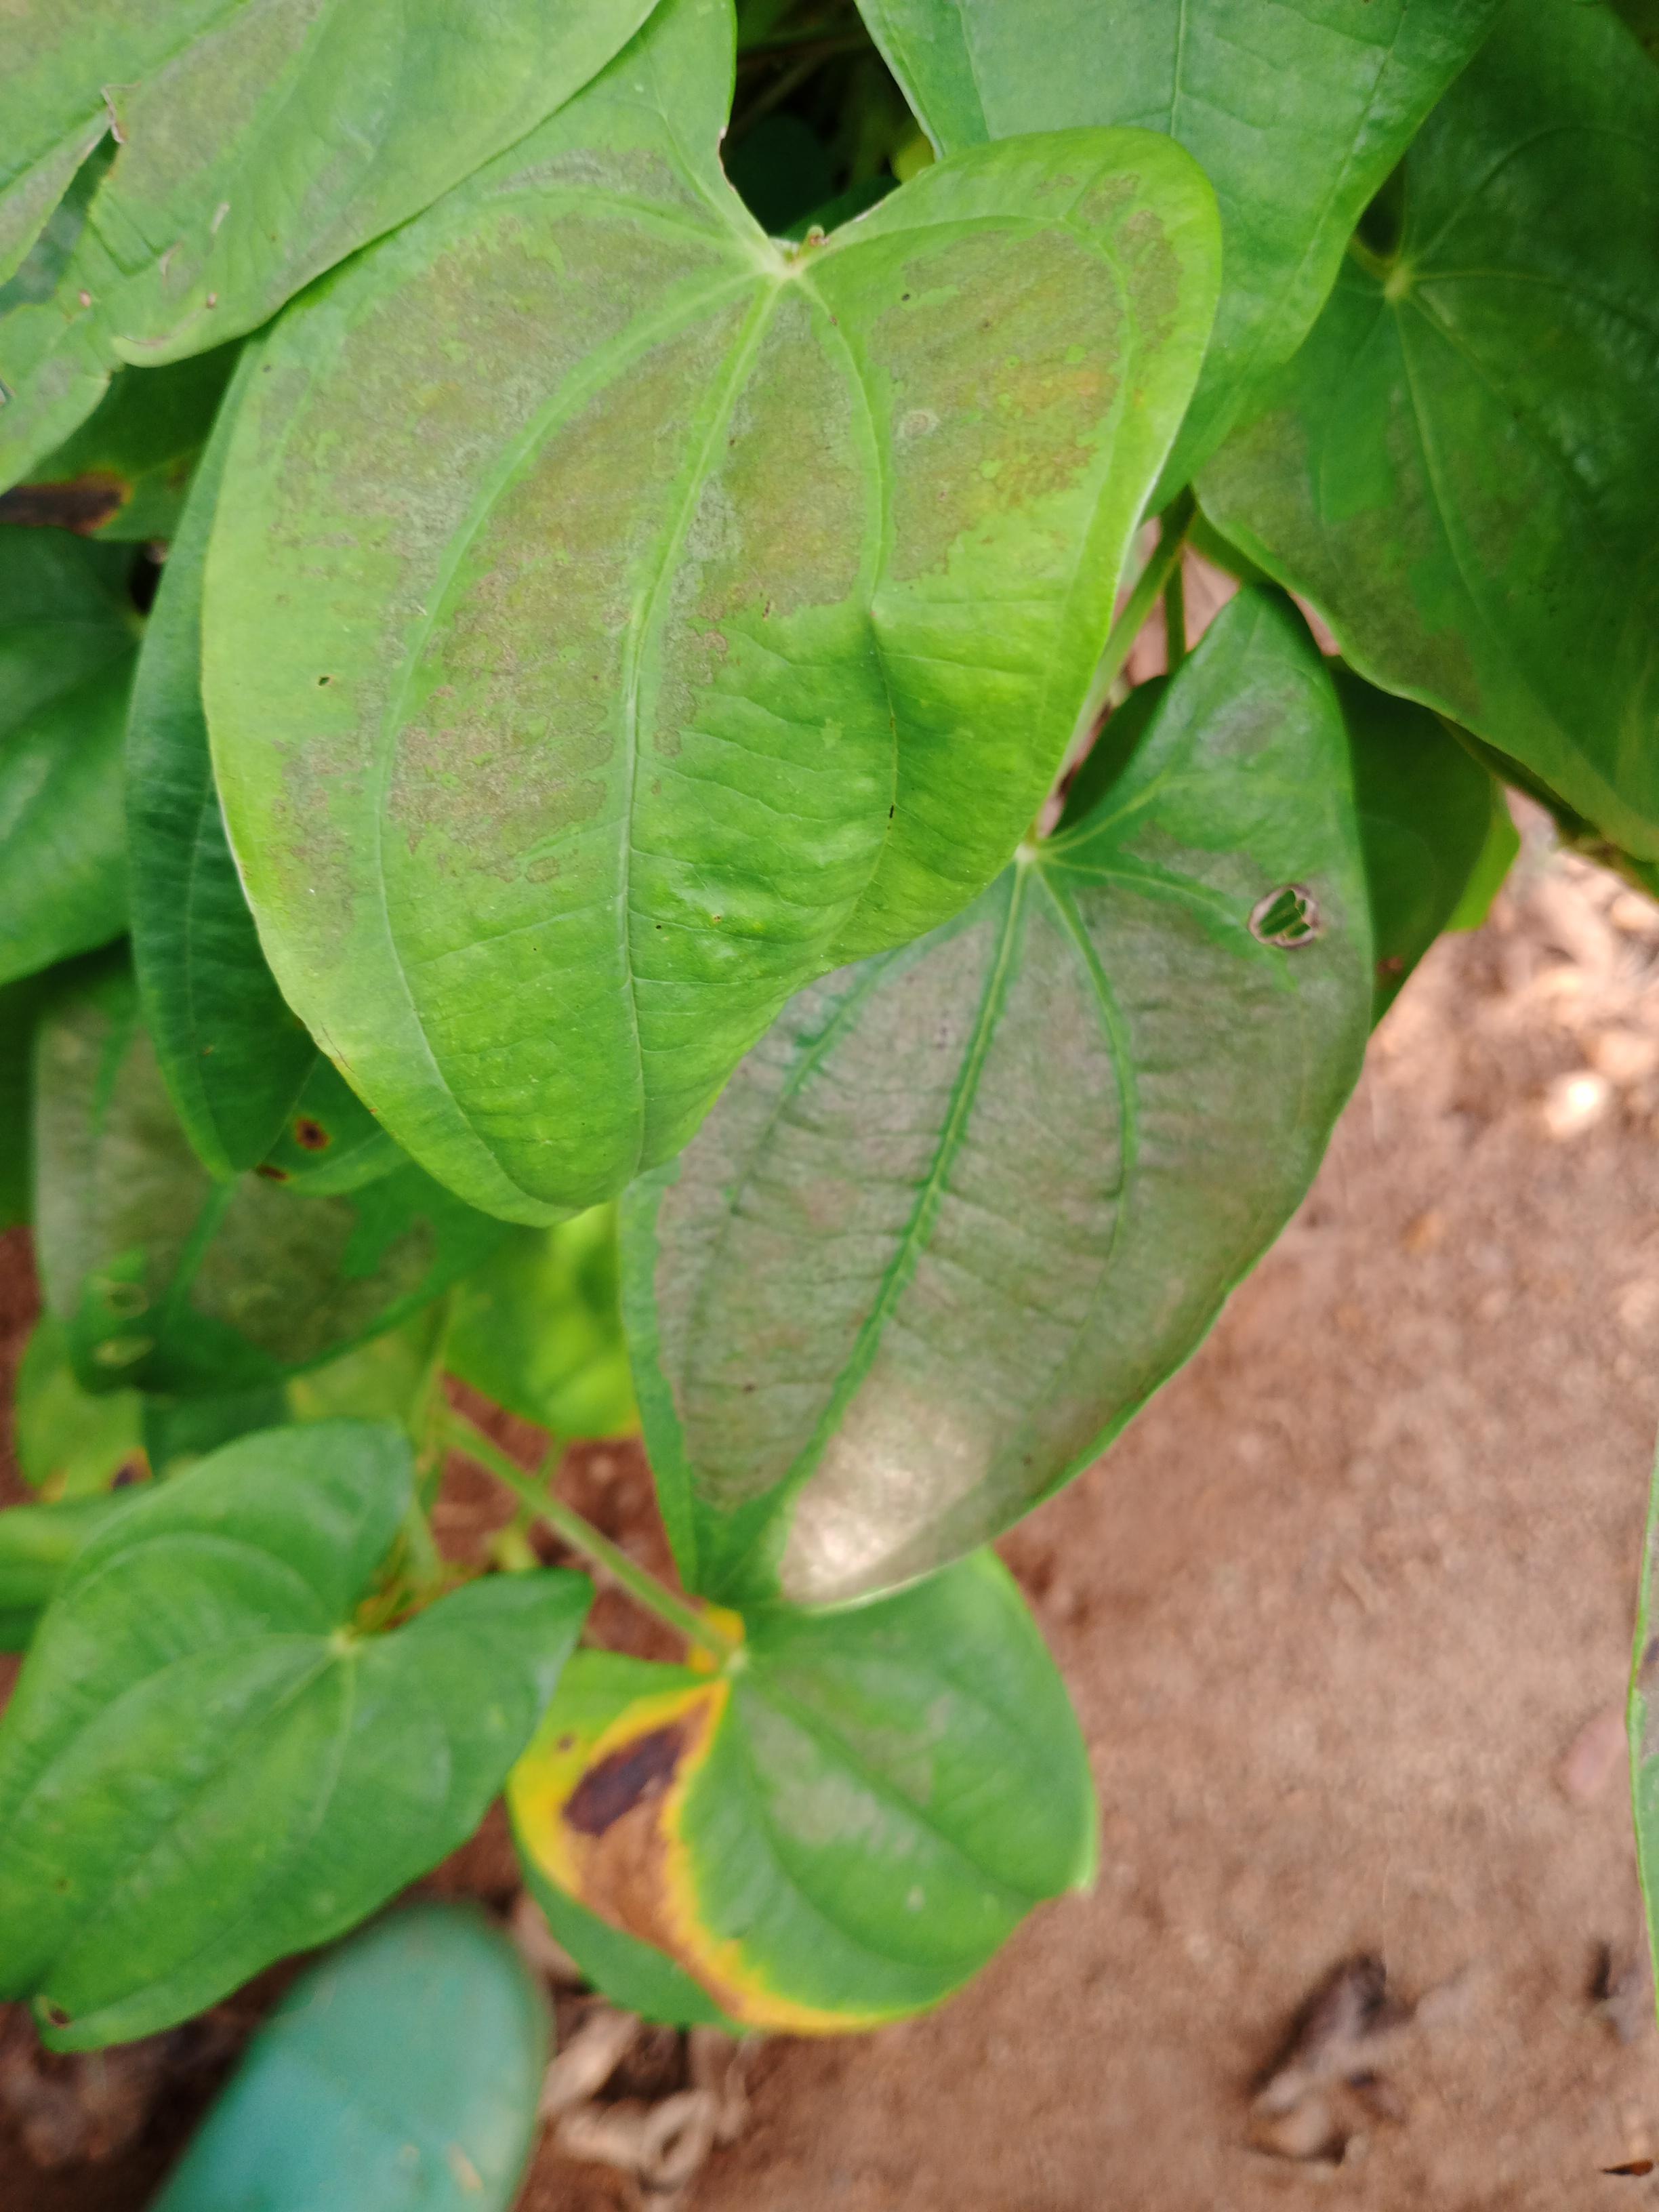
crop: yam
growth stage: vegetative
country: Nigeria
